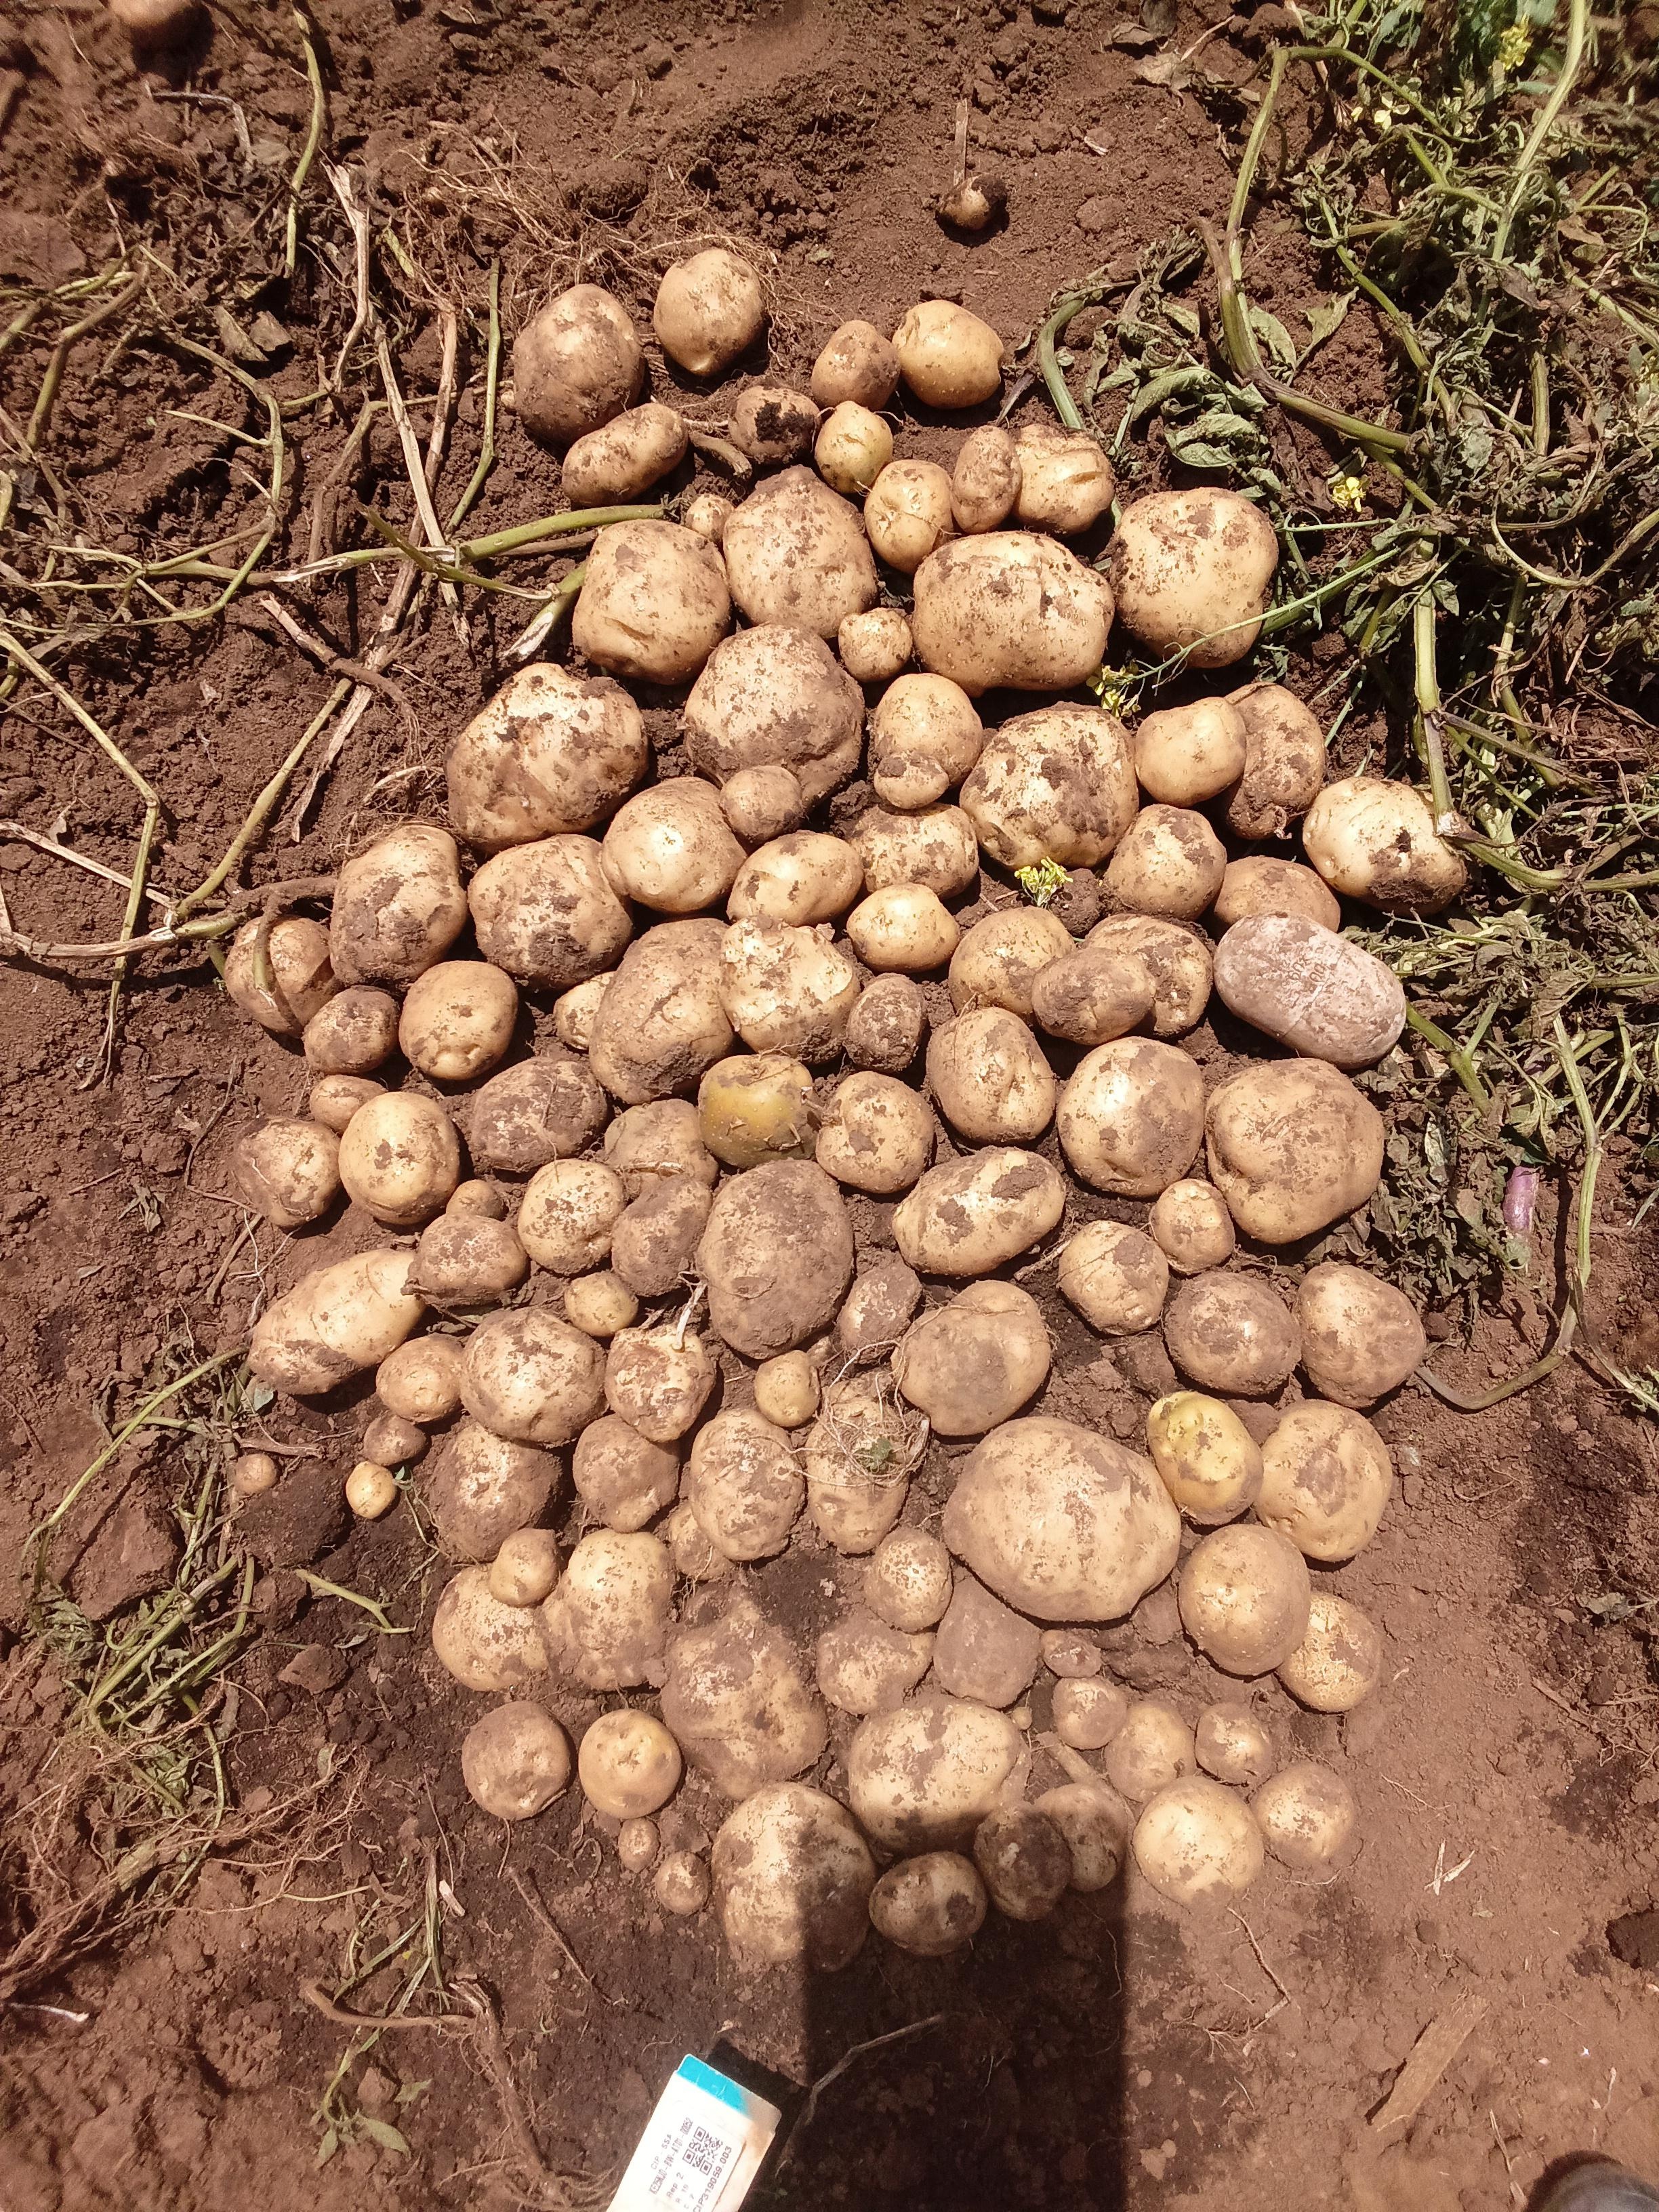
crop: potato
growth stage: harvest
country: Kenya
